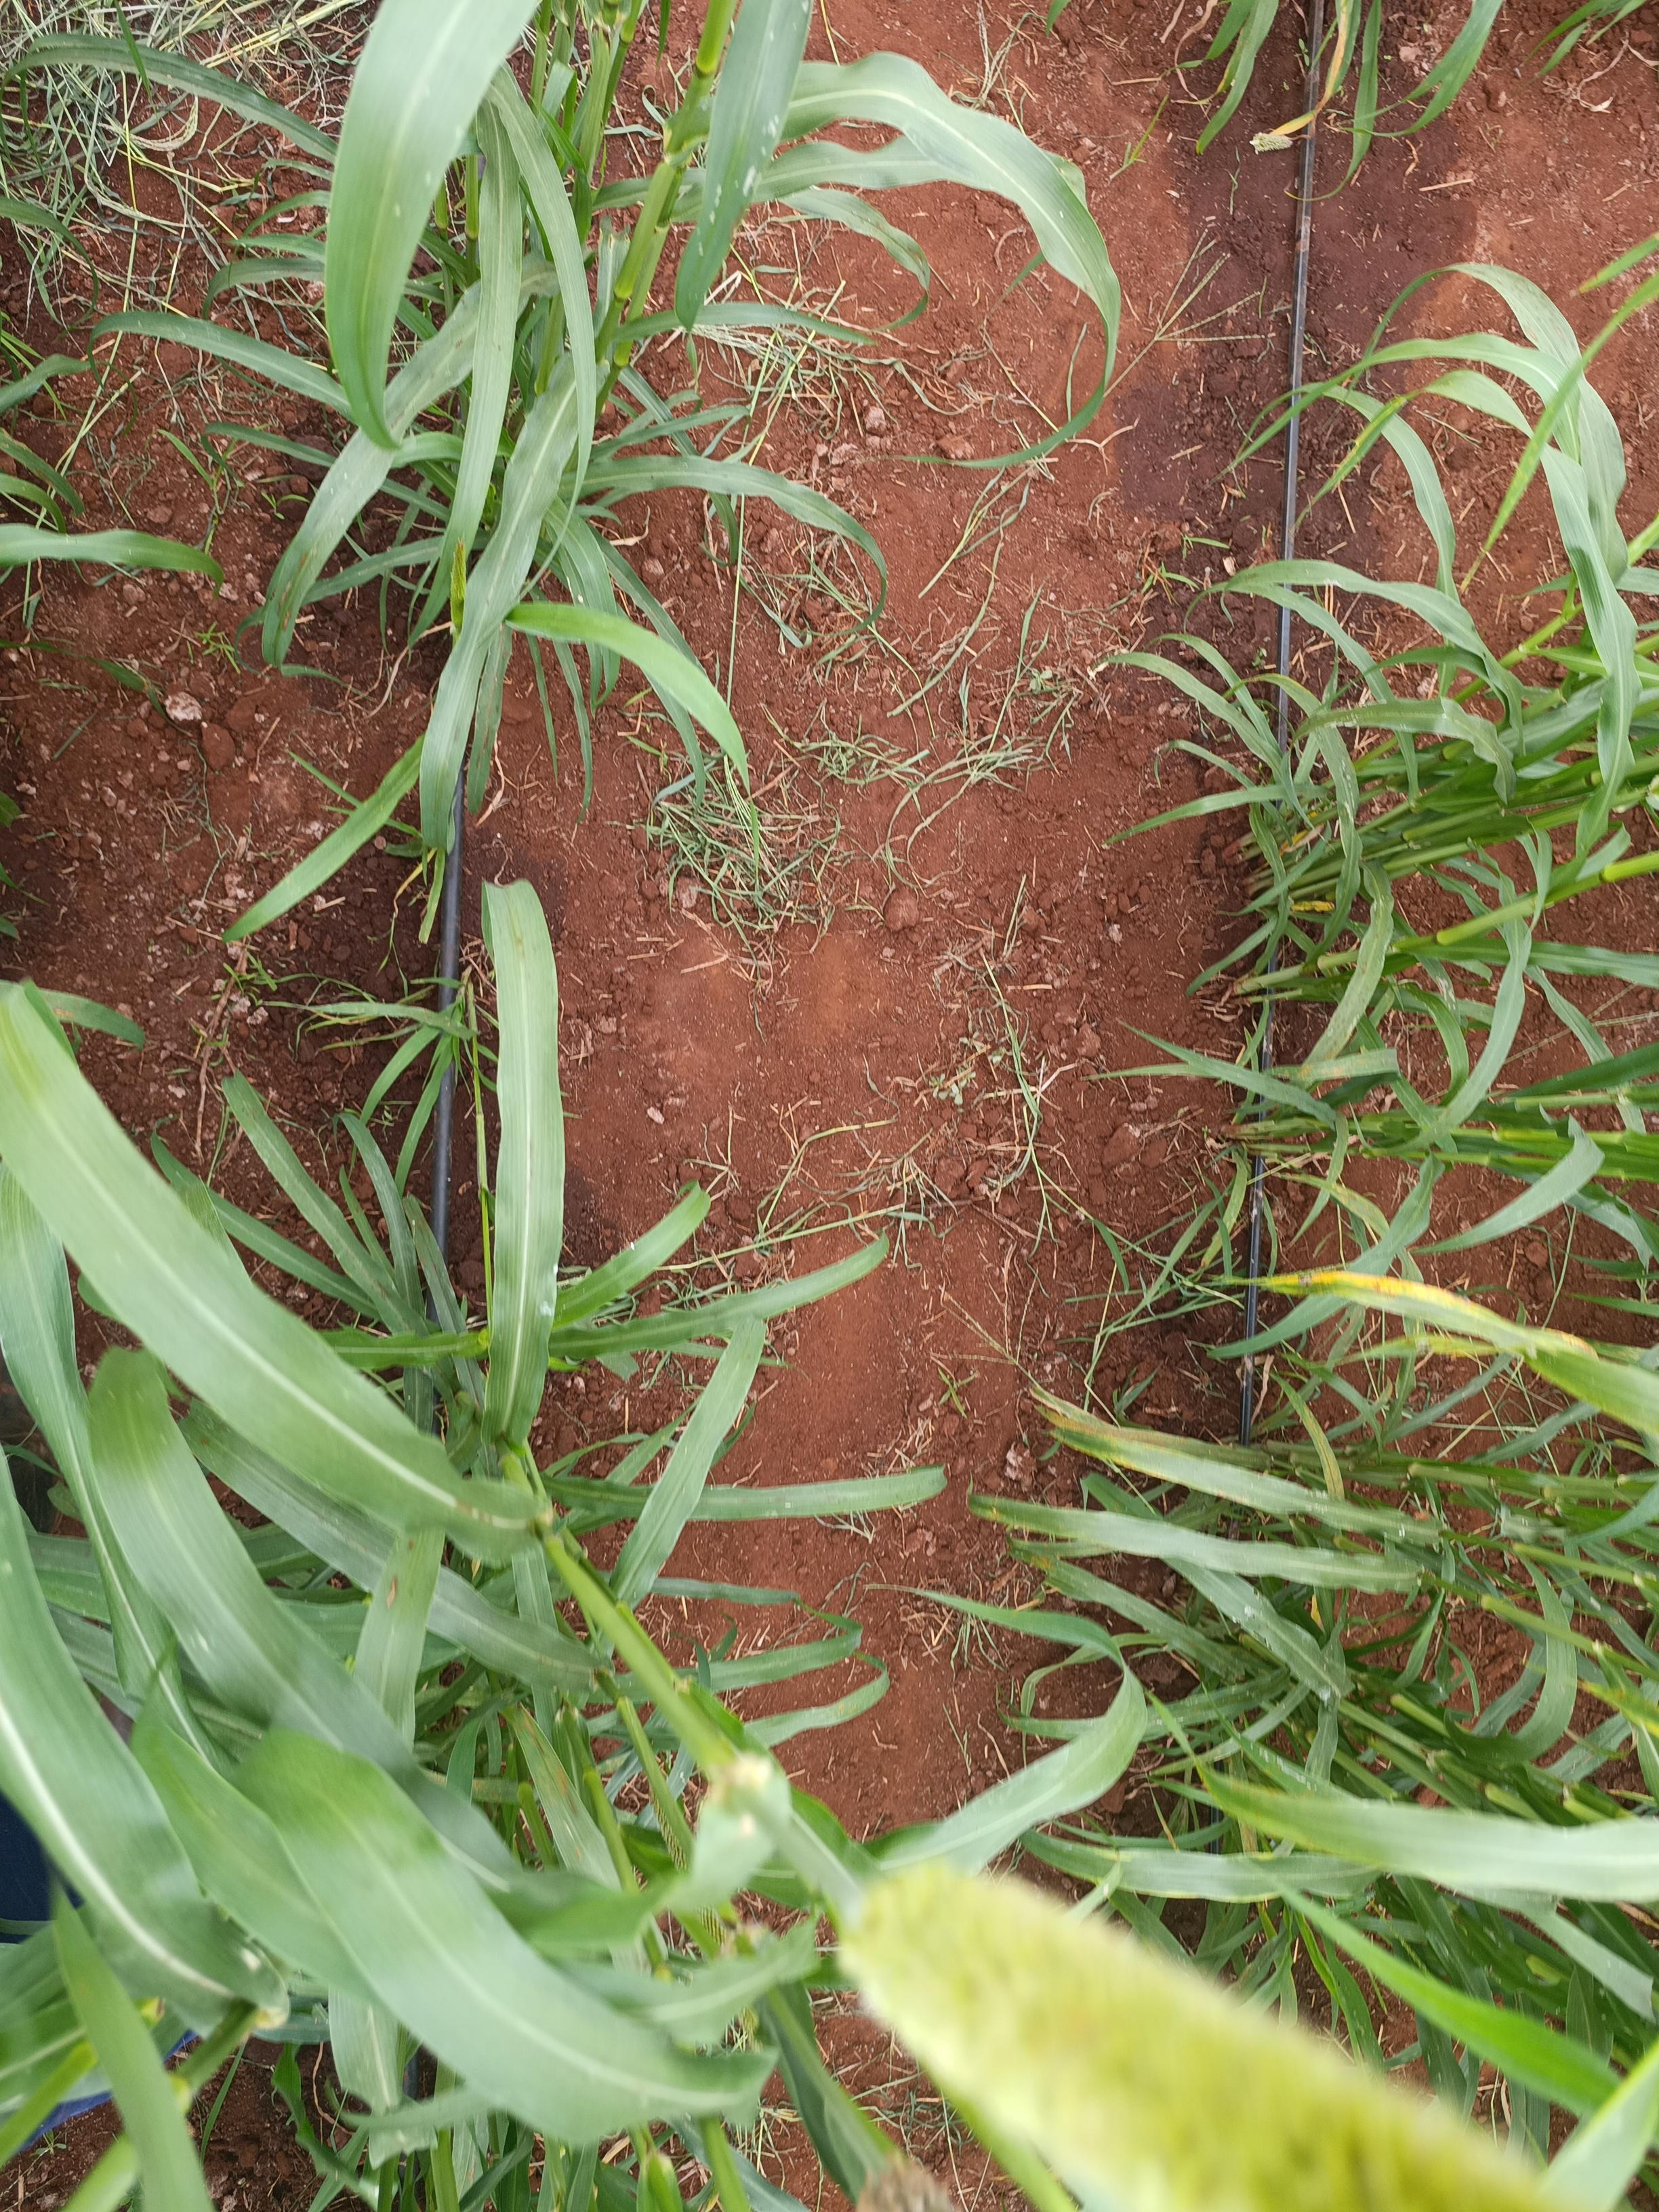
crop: pearl millet
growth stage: flowering
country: Kenya
